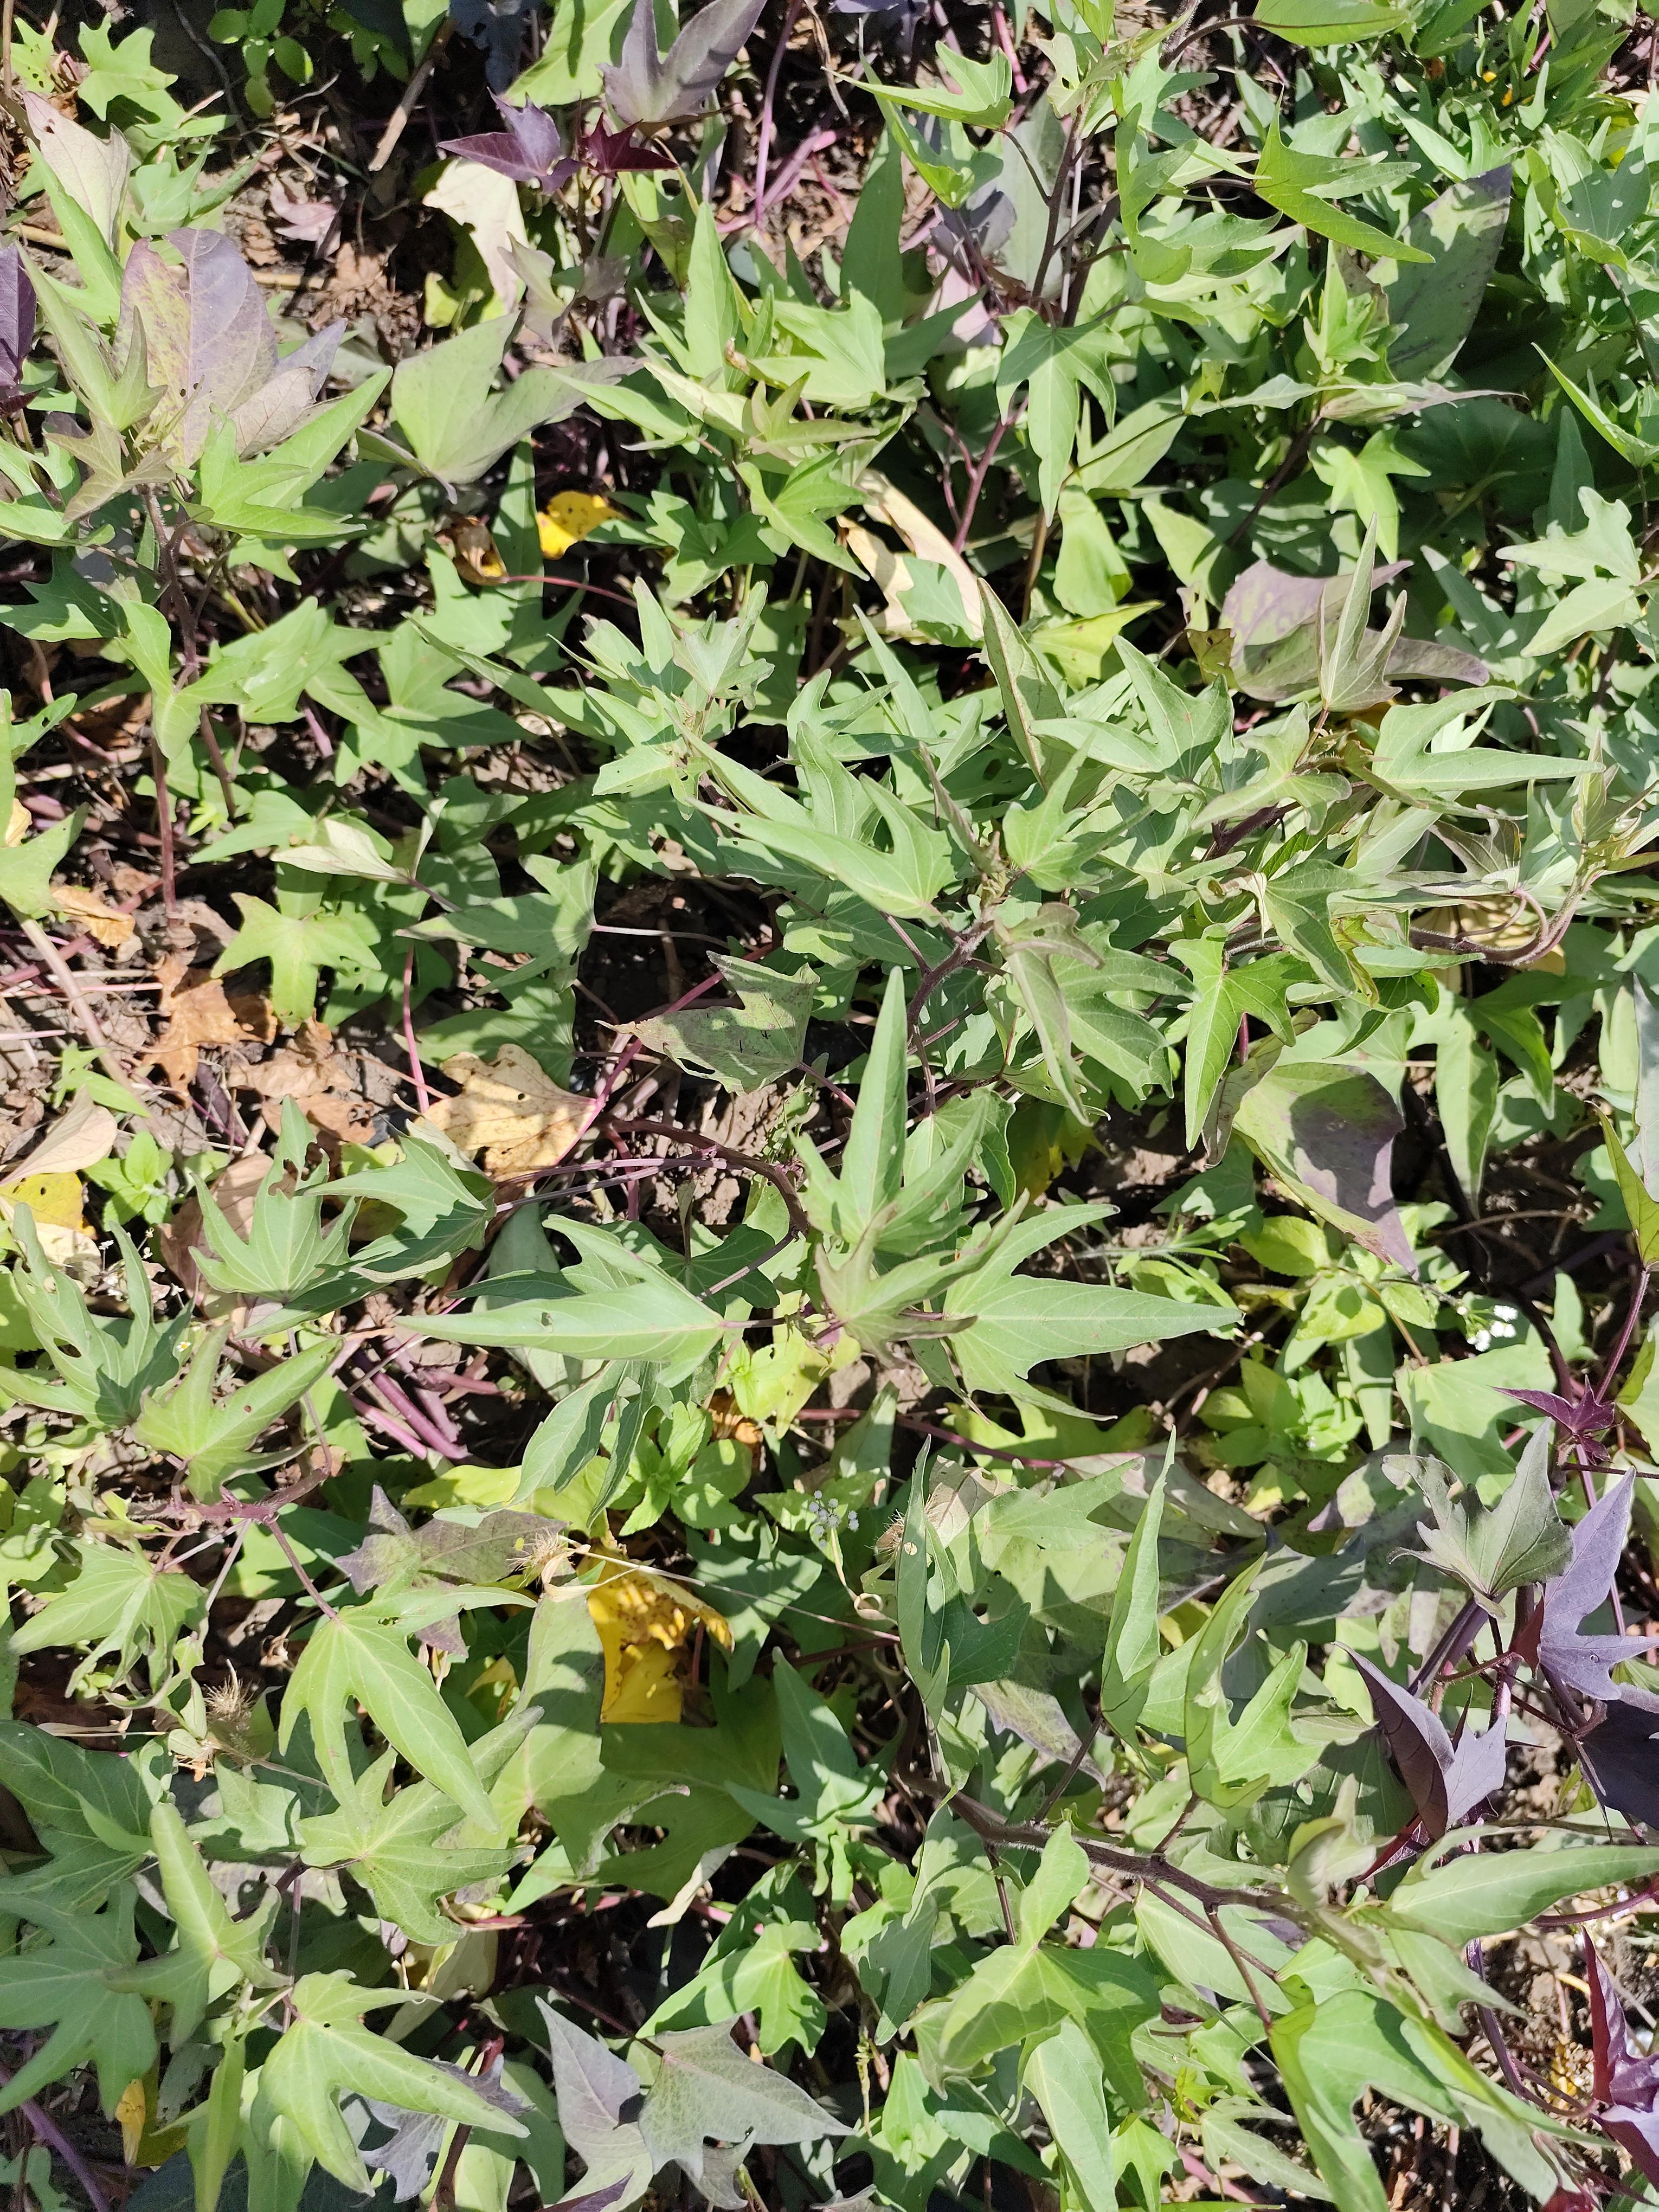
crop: sweet potato
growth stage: flowering
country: Tanzania
